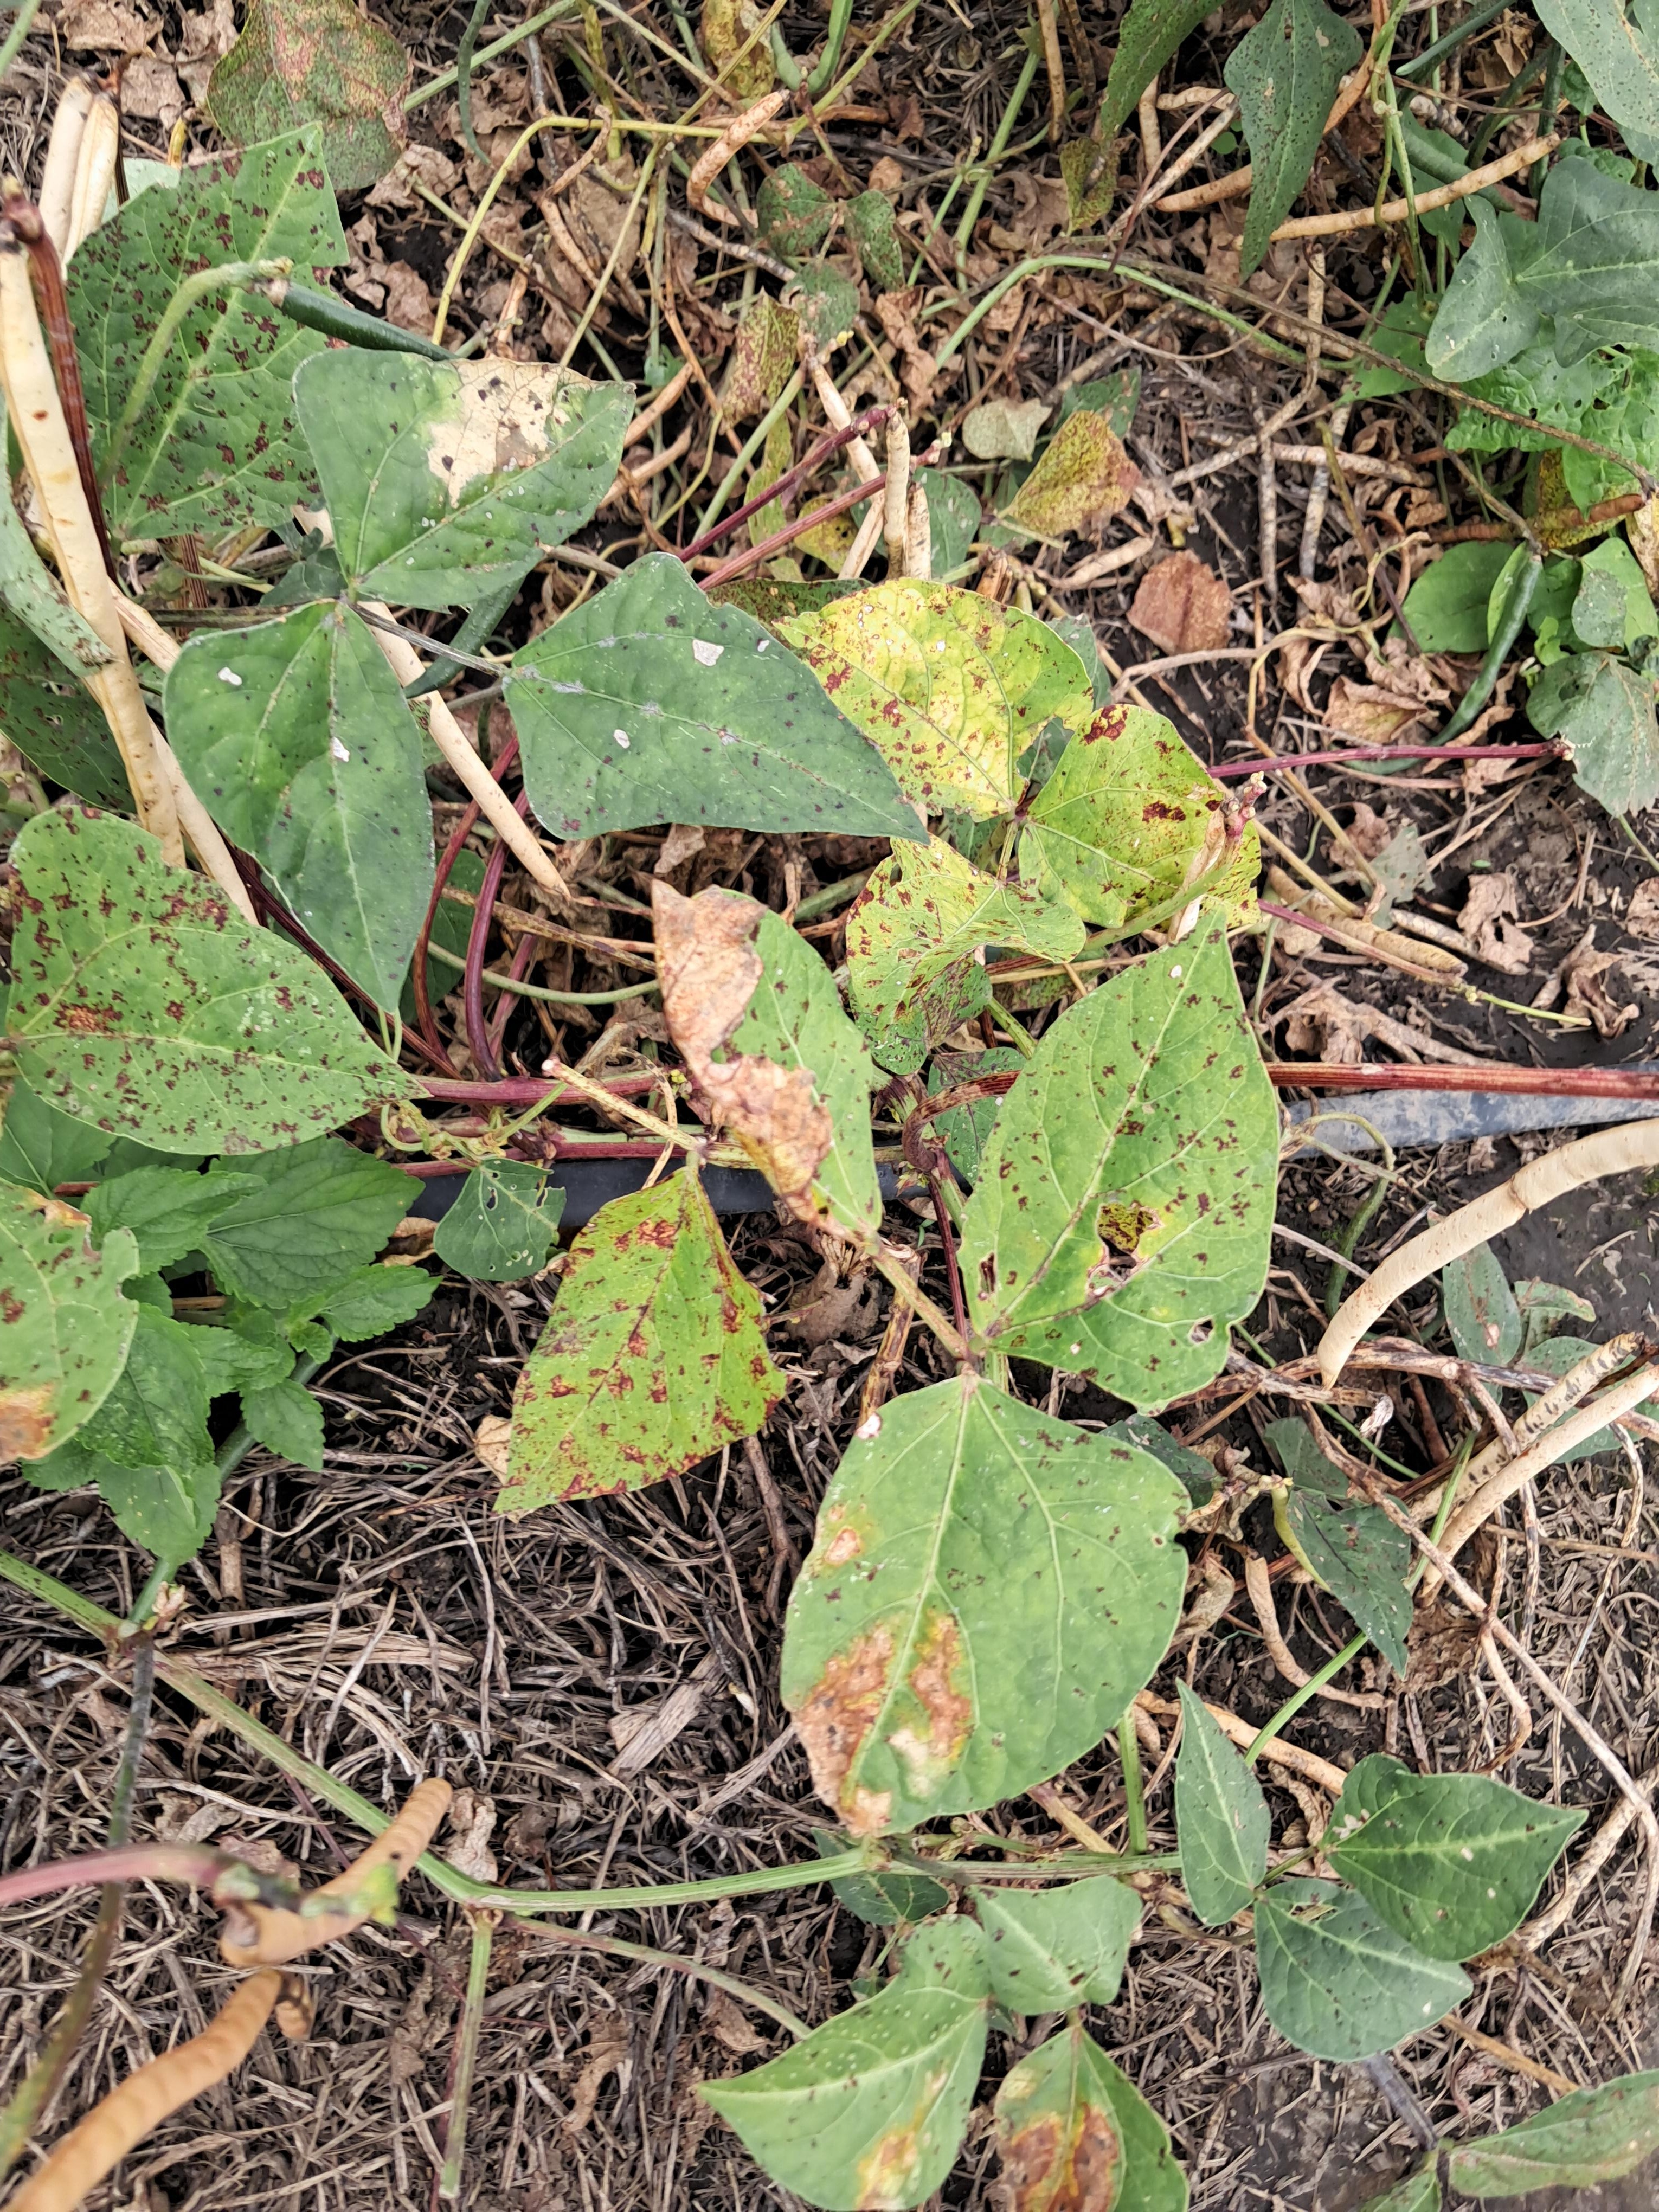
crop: cowpea
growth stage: development pod
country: Tanzania
